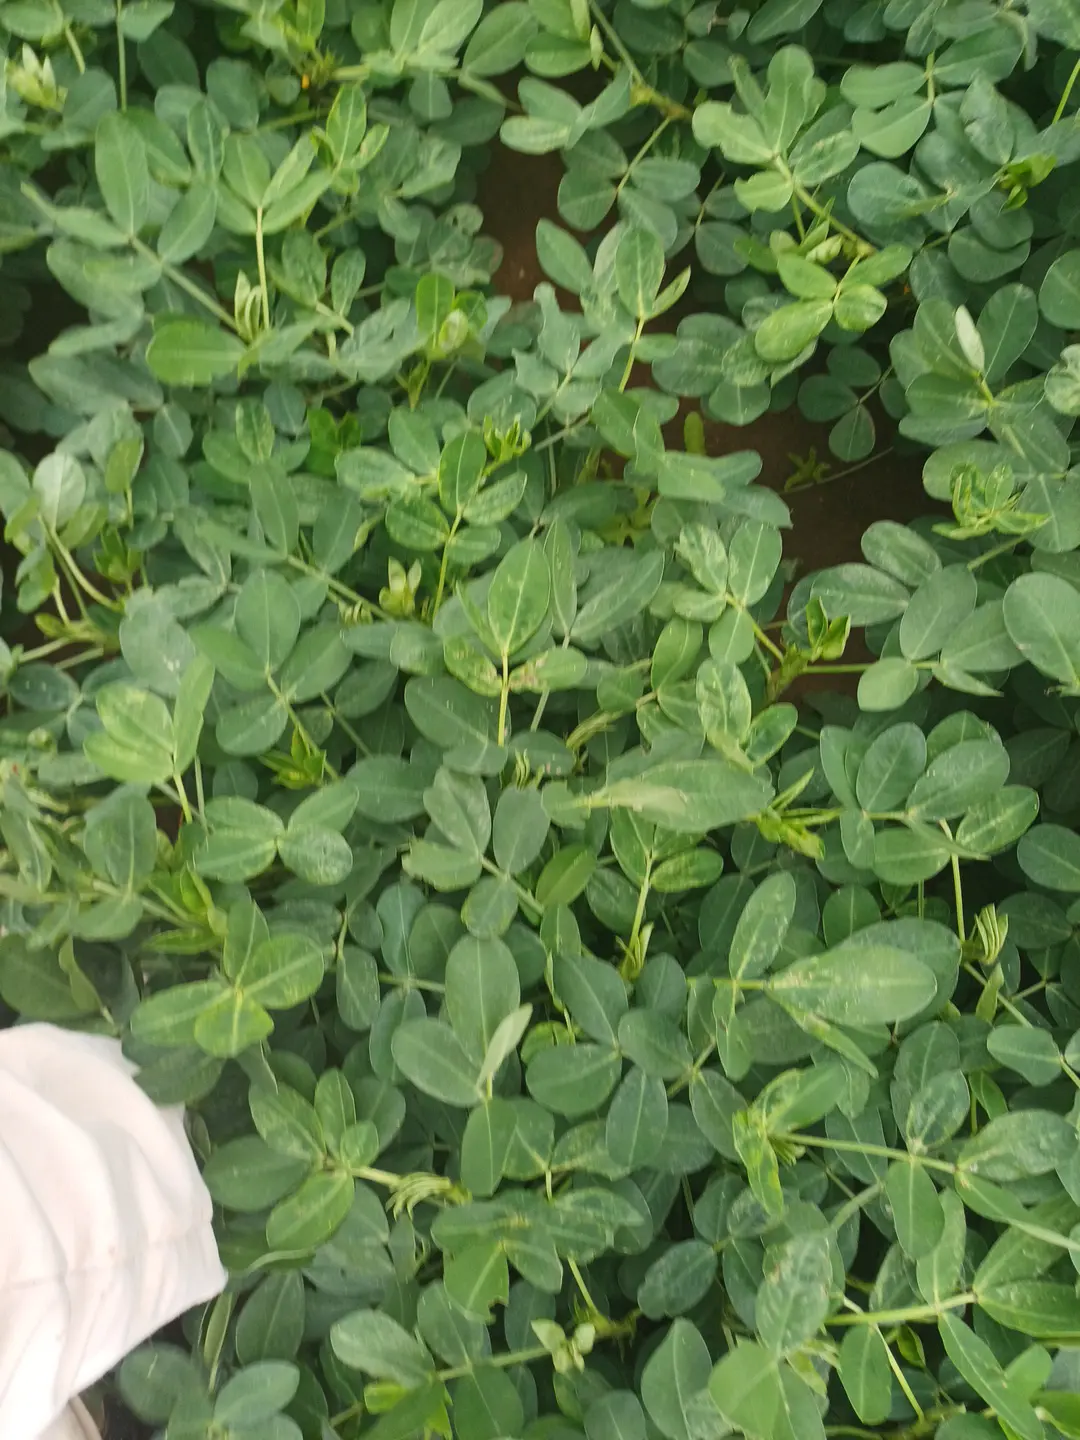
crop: groundnut
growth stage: pegging
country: Kenya
